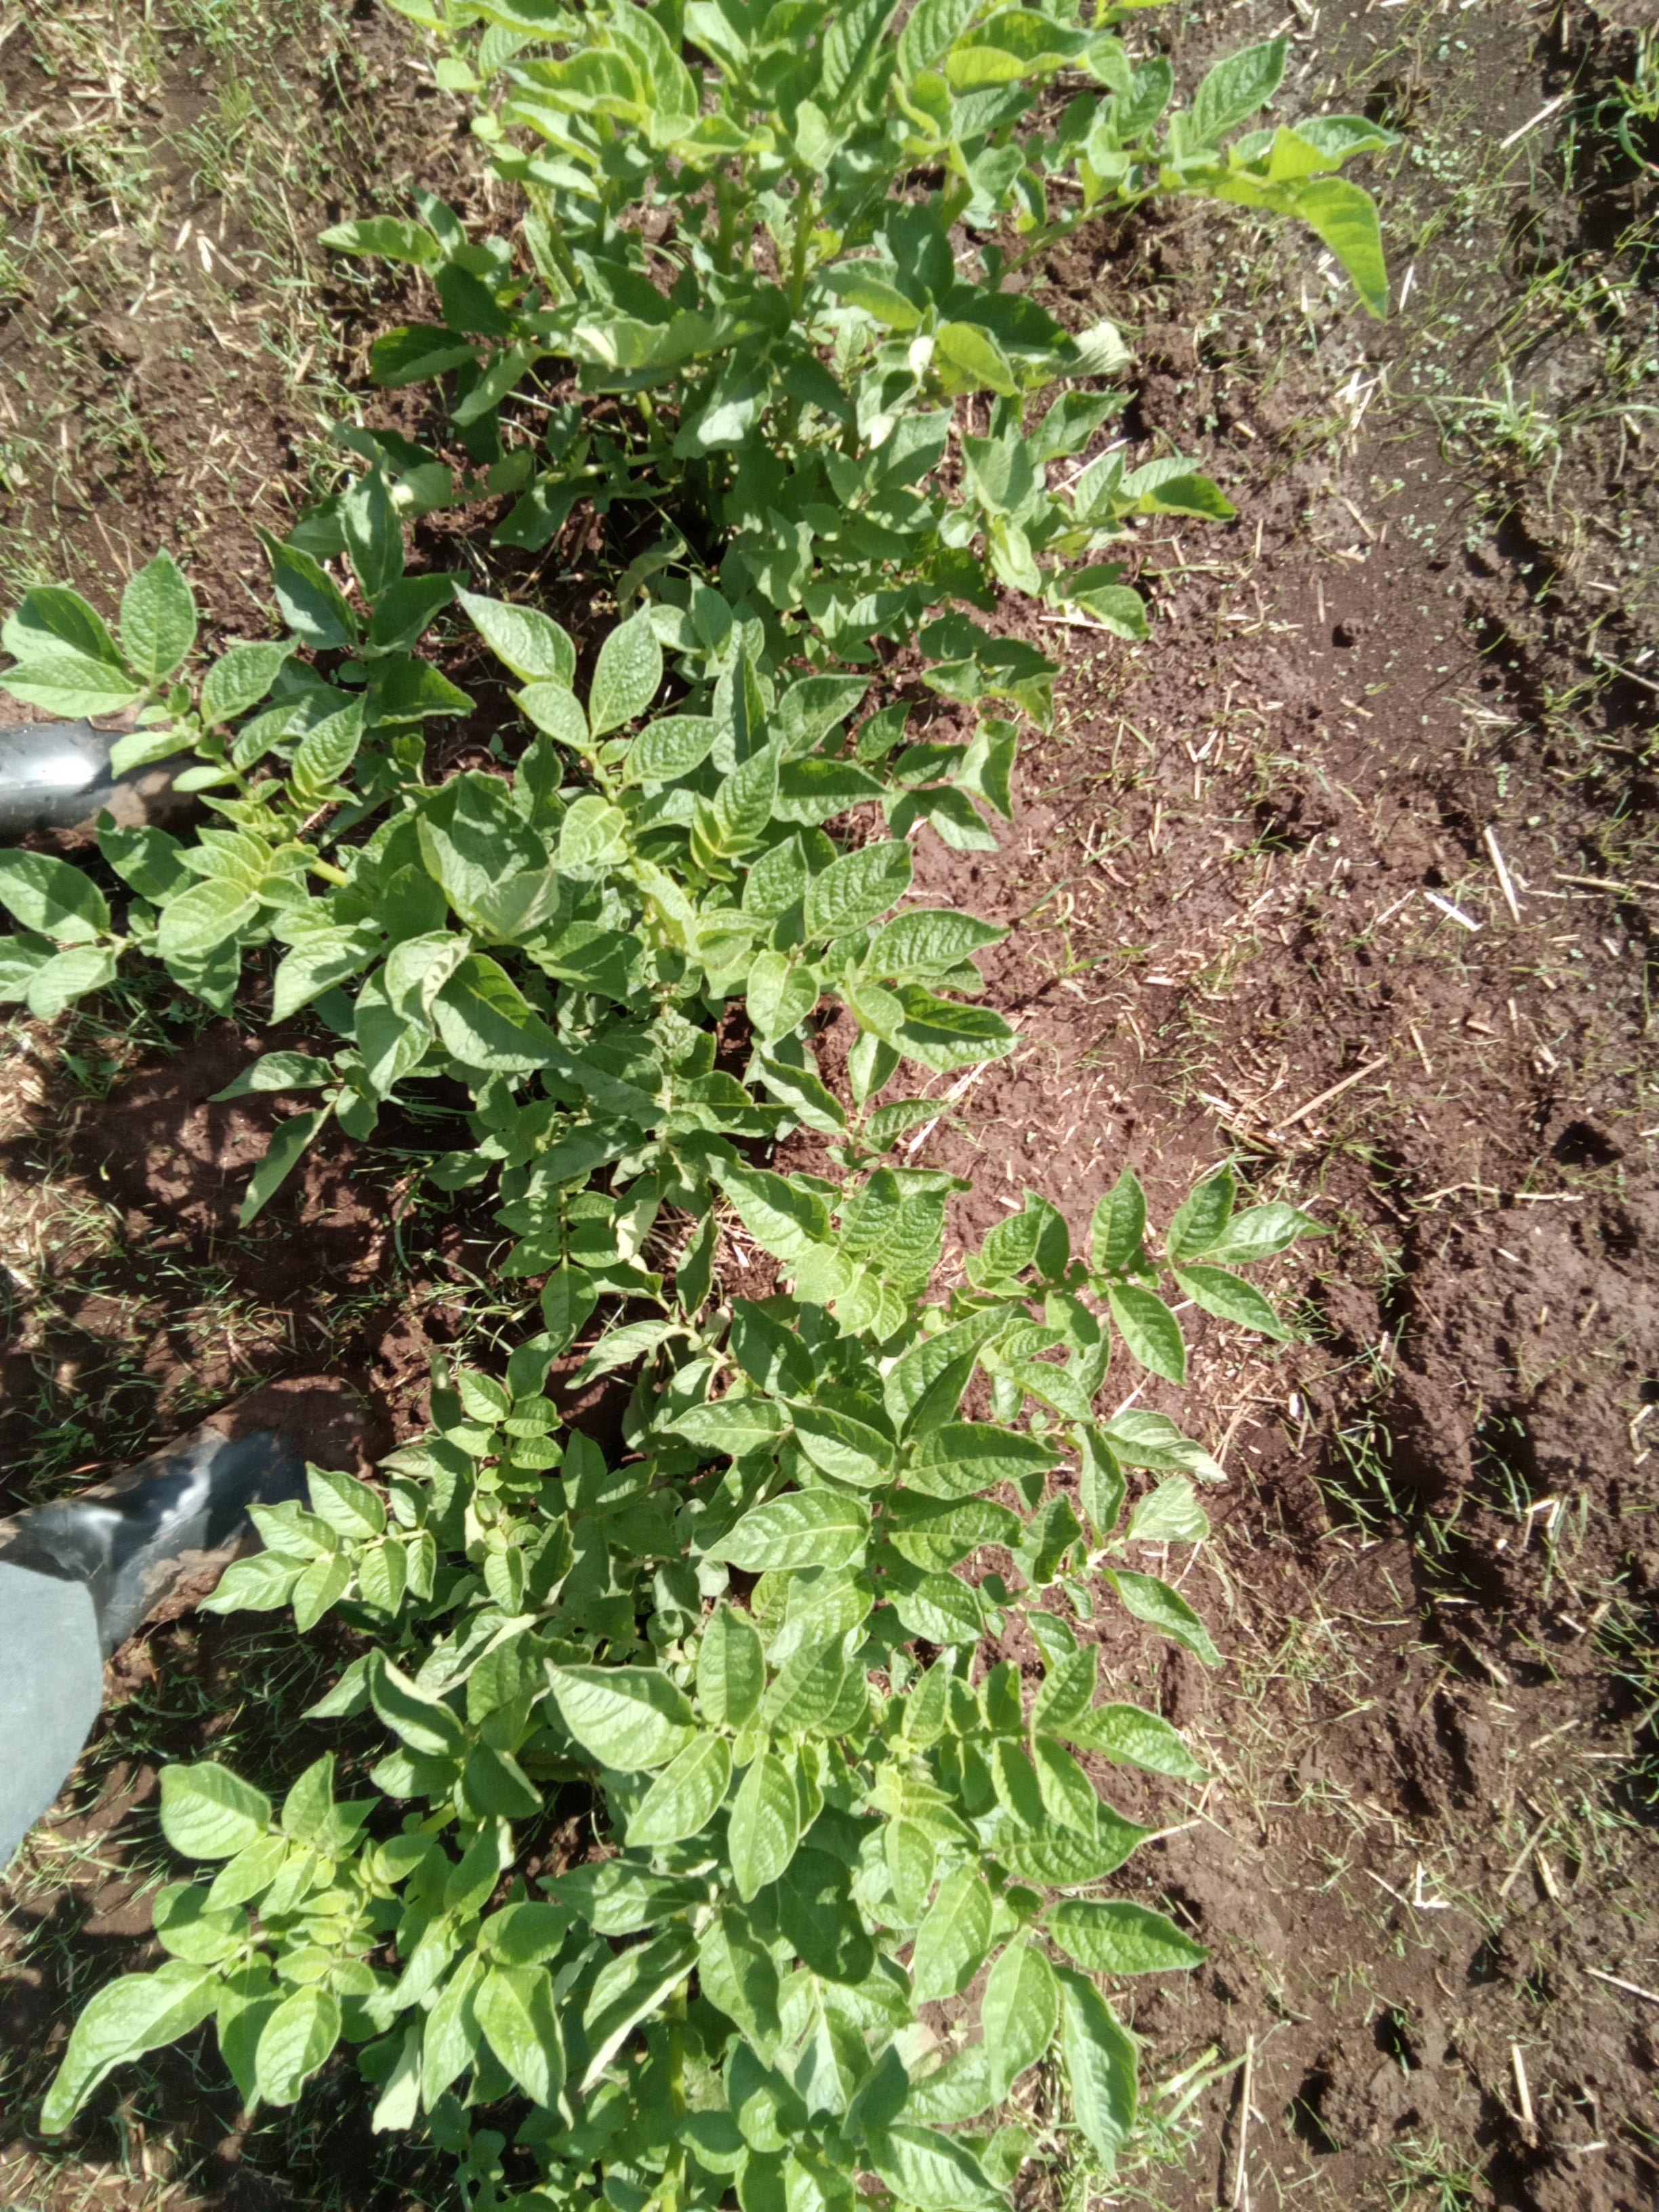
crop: potato
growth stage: vegetative
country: Kenya
